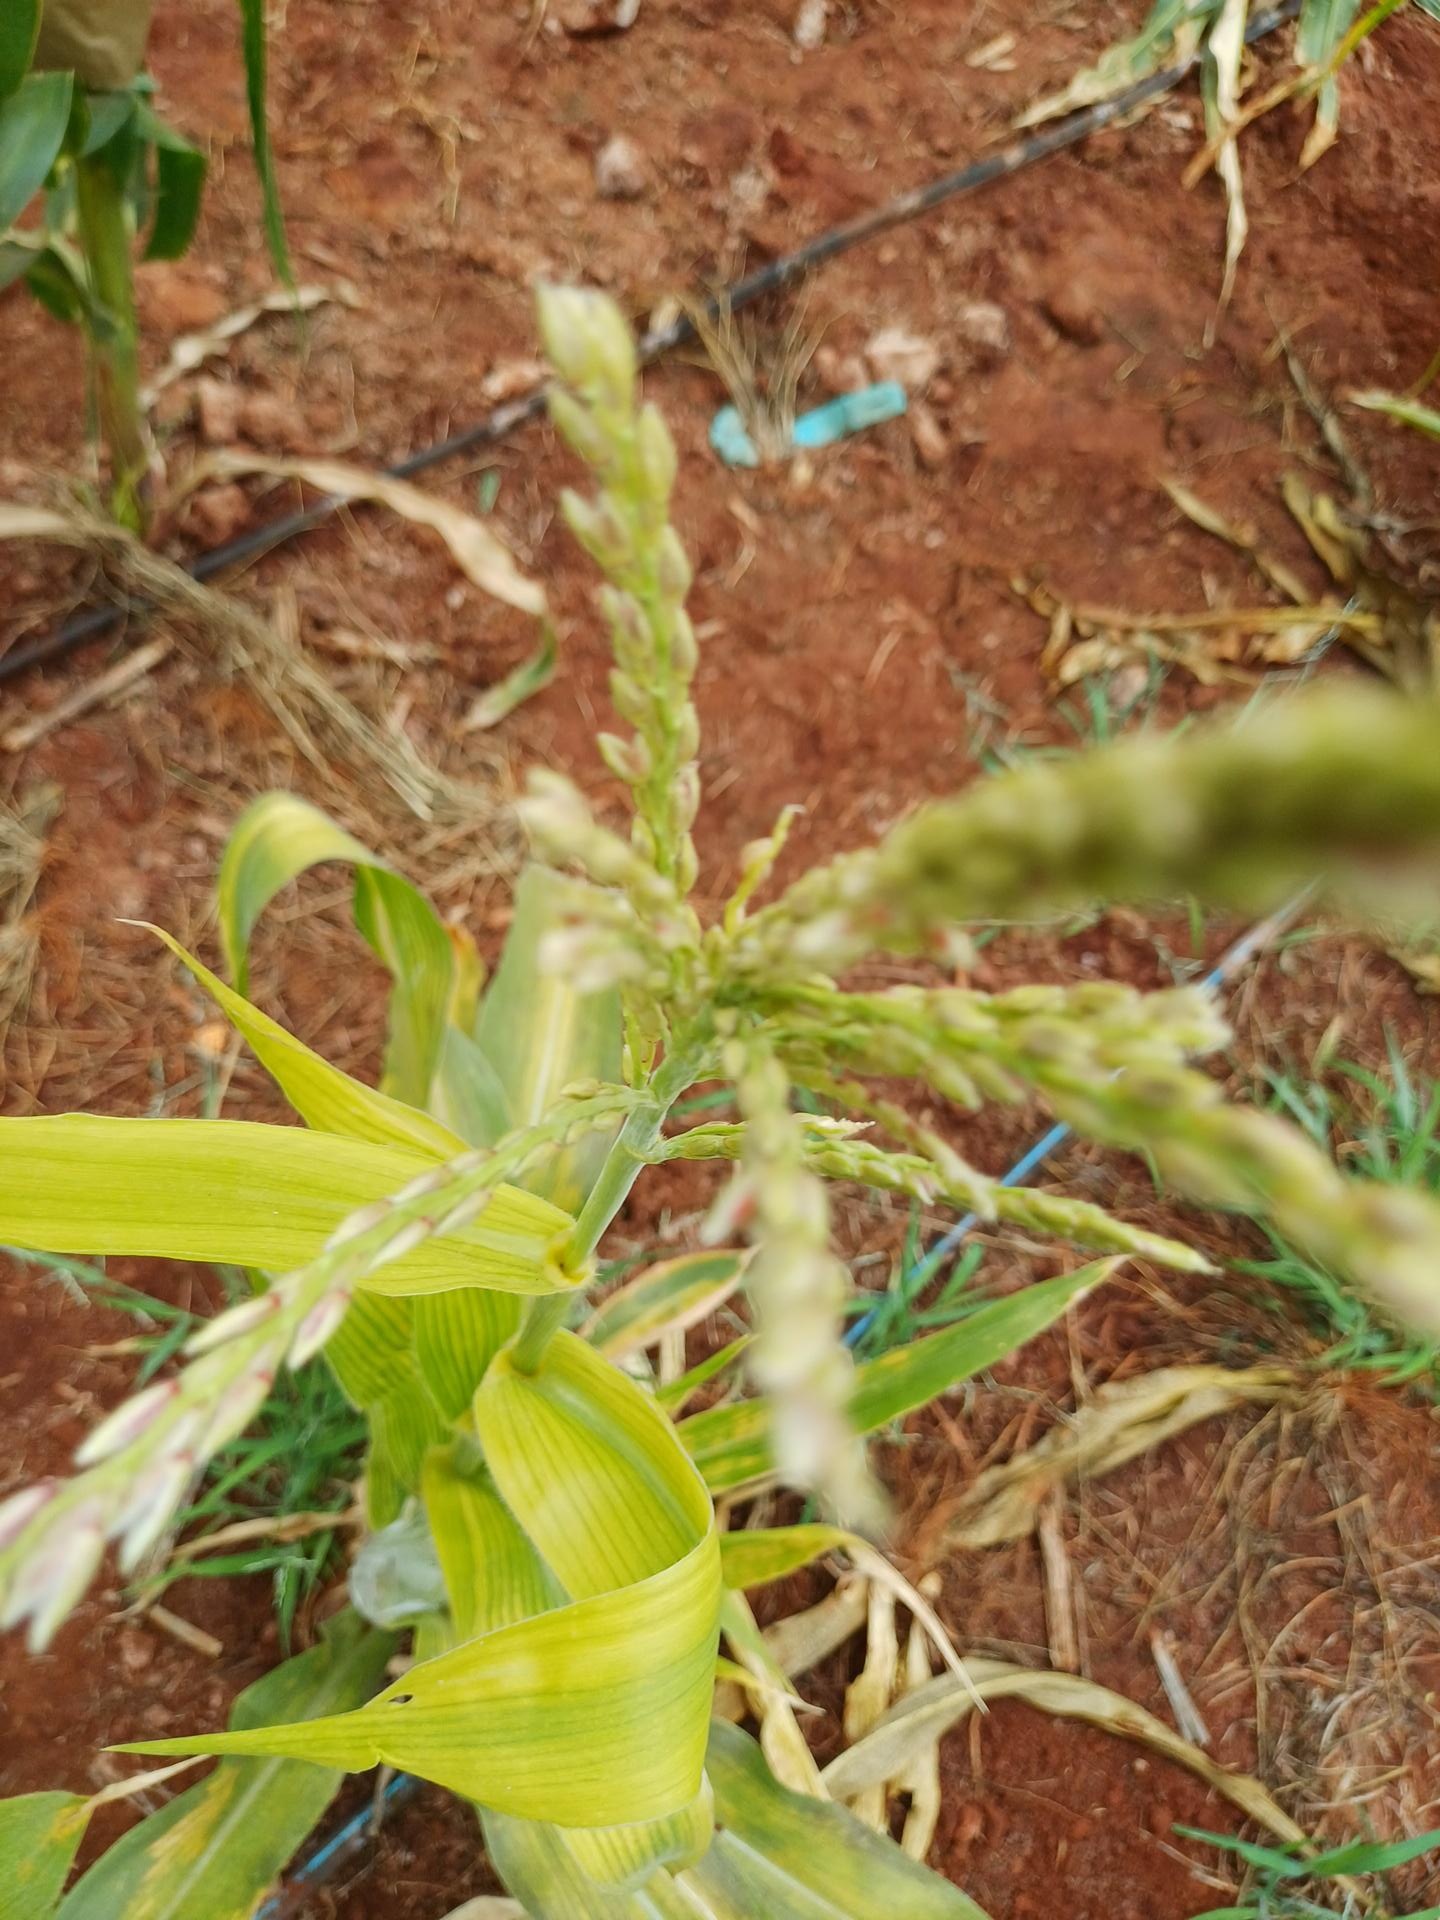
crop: maize
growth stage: flowering
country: Kenya
